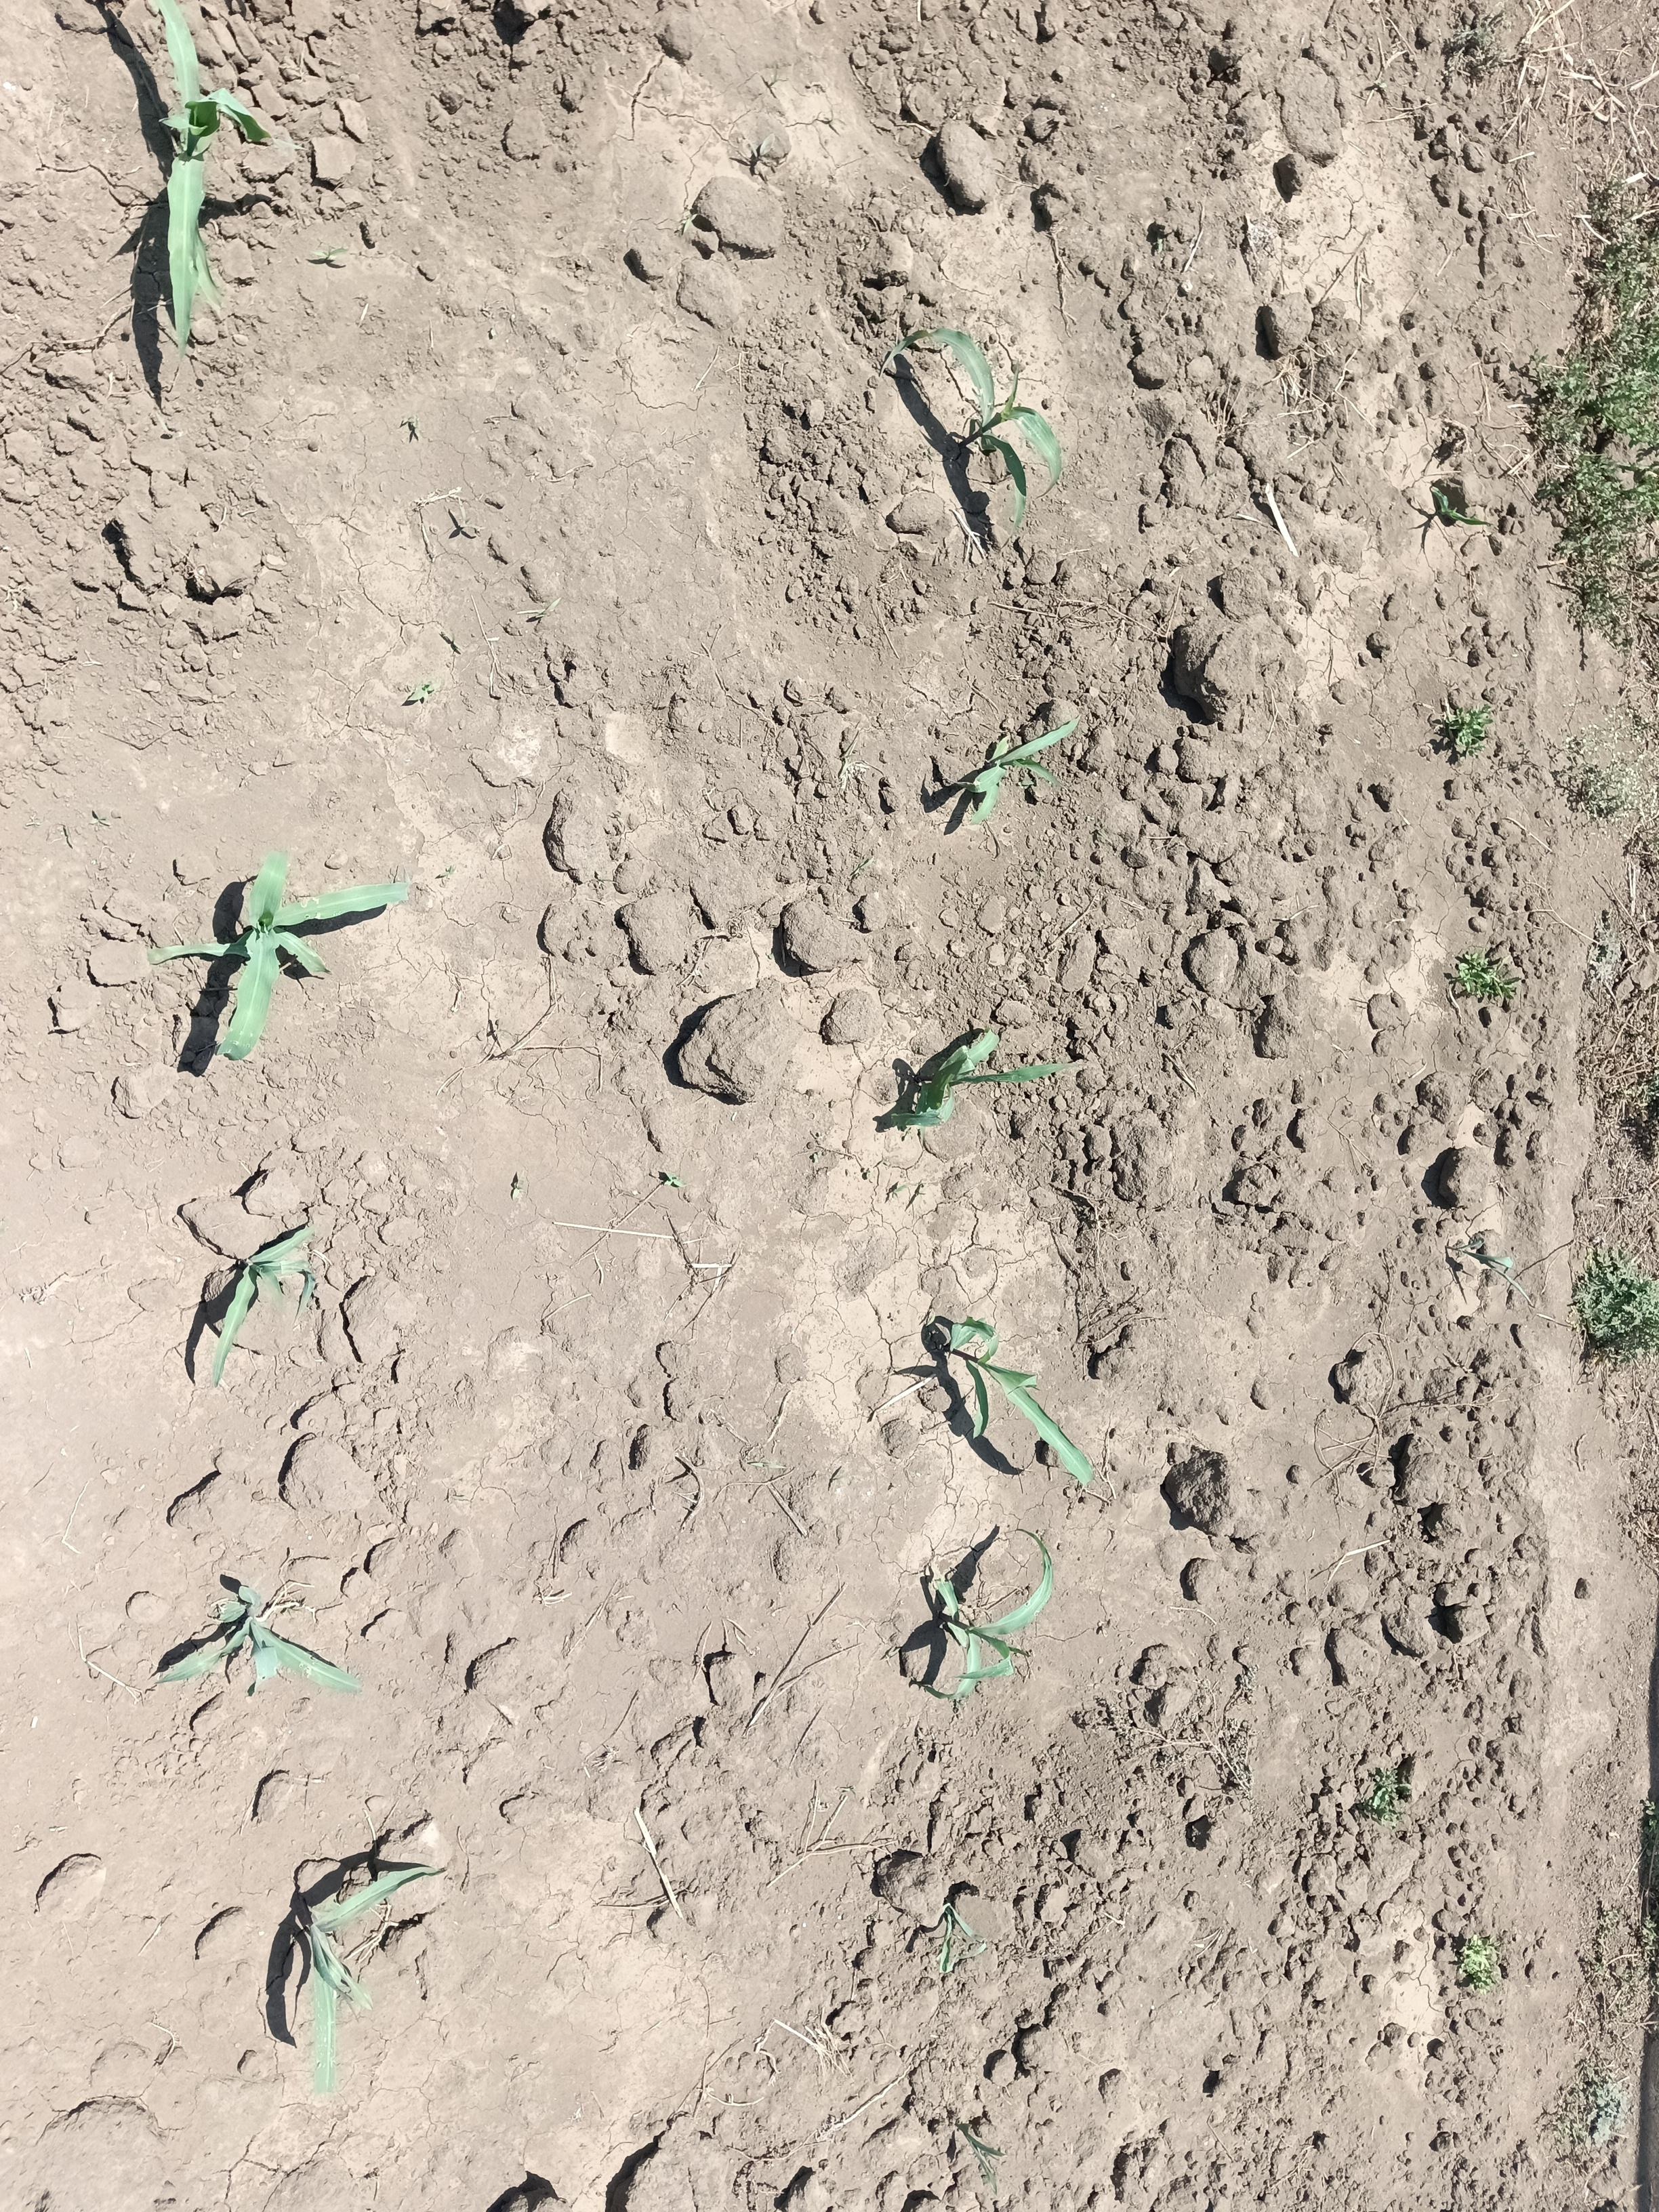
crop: maize
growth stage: vegetative
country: Tanzania
